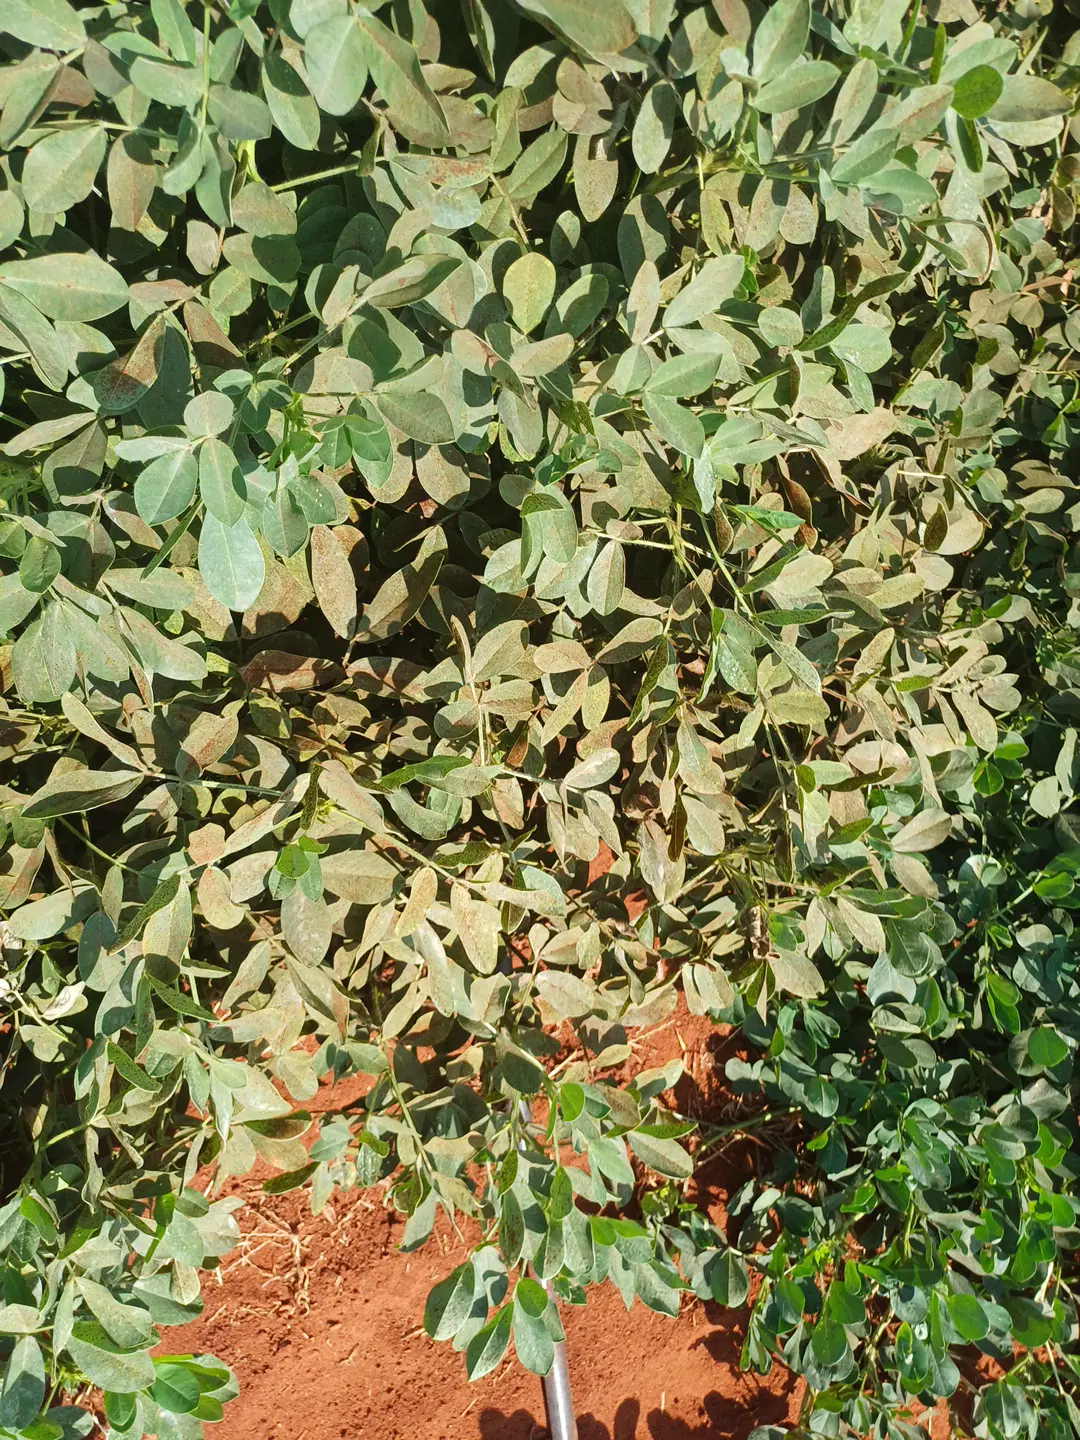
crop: groundnut
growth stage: pegging
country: Kenya
